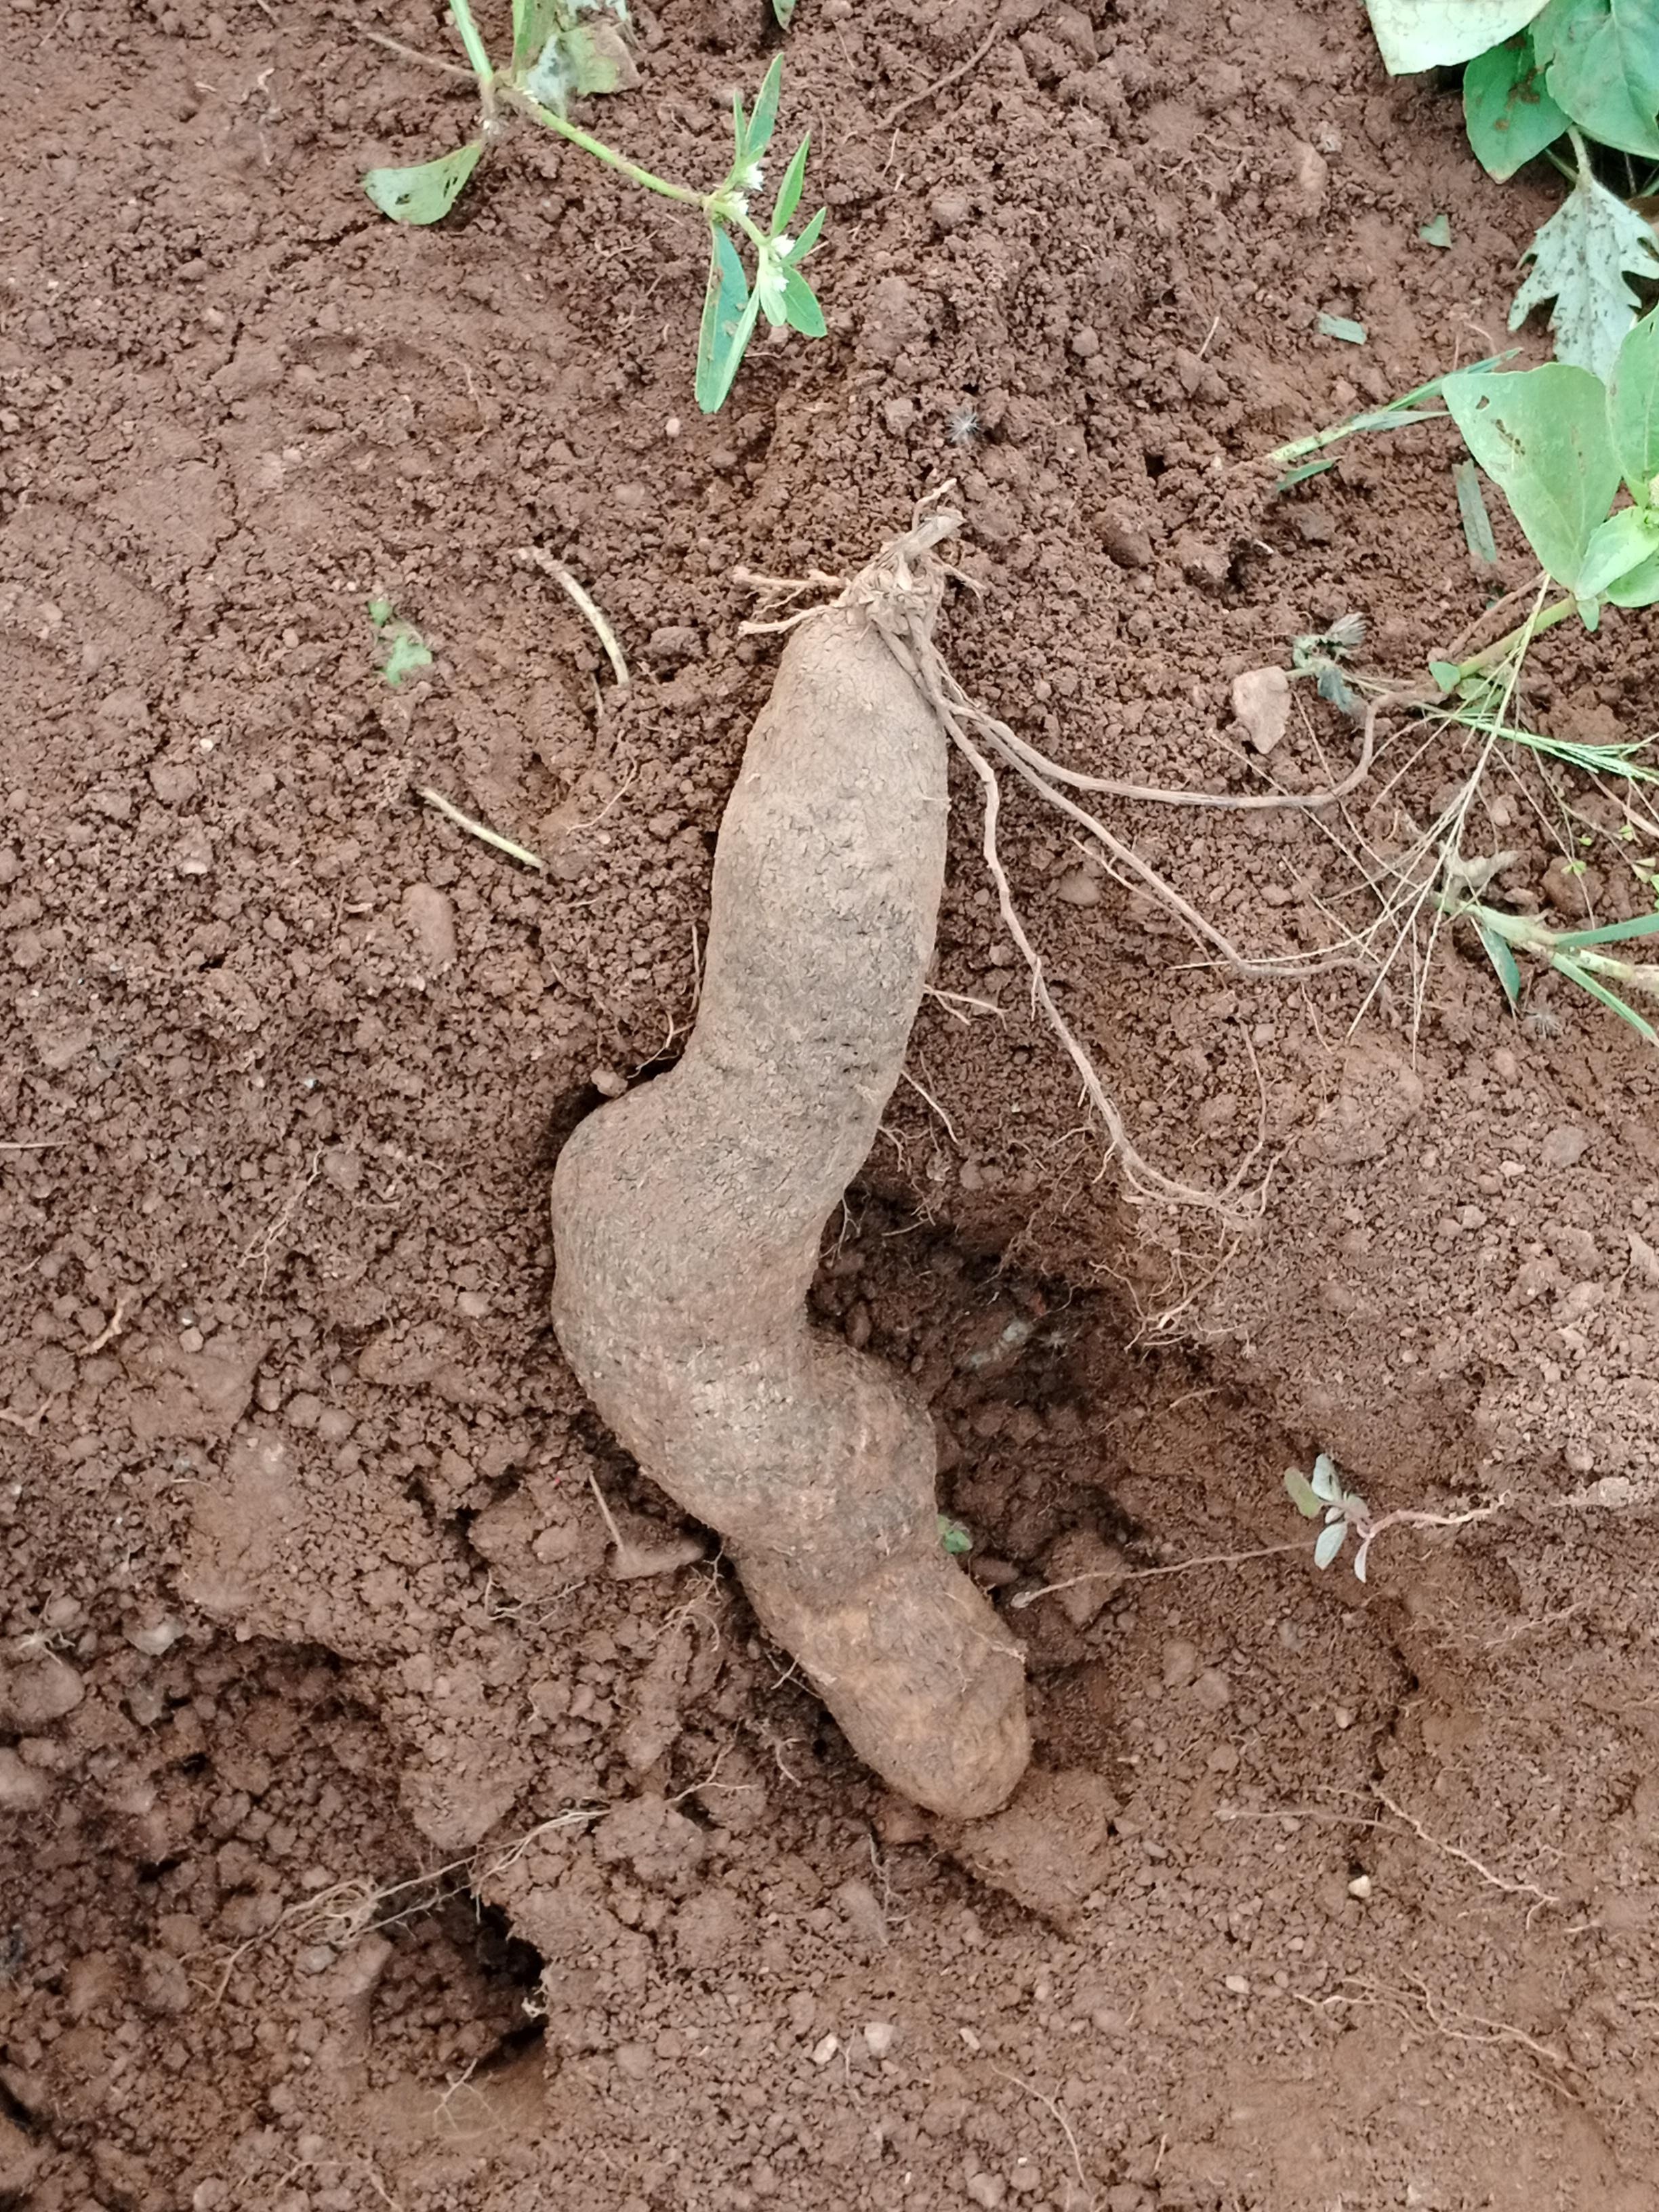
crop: yam
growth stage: harvest
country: Nigeria
